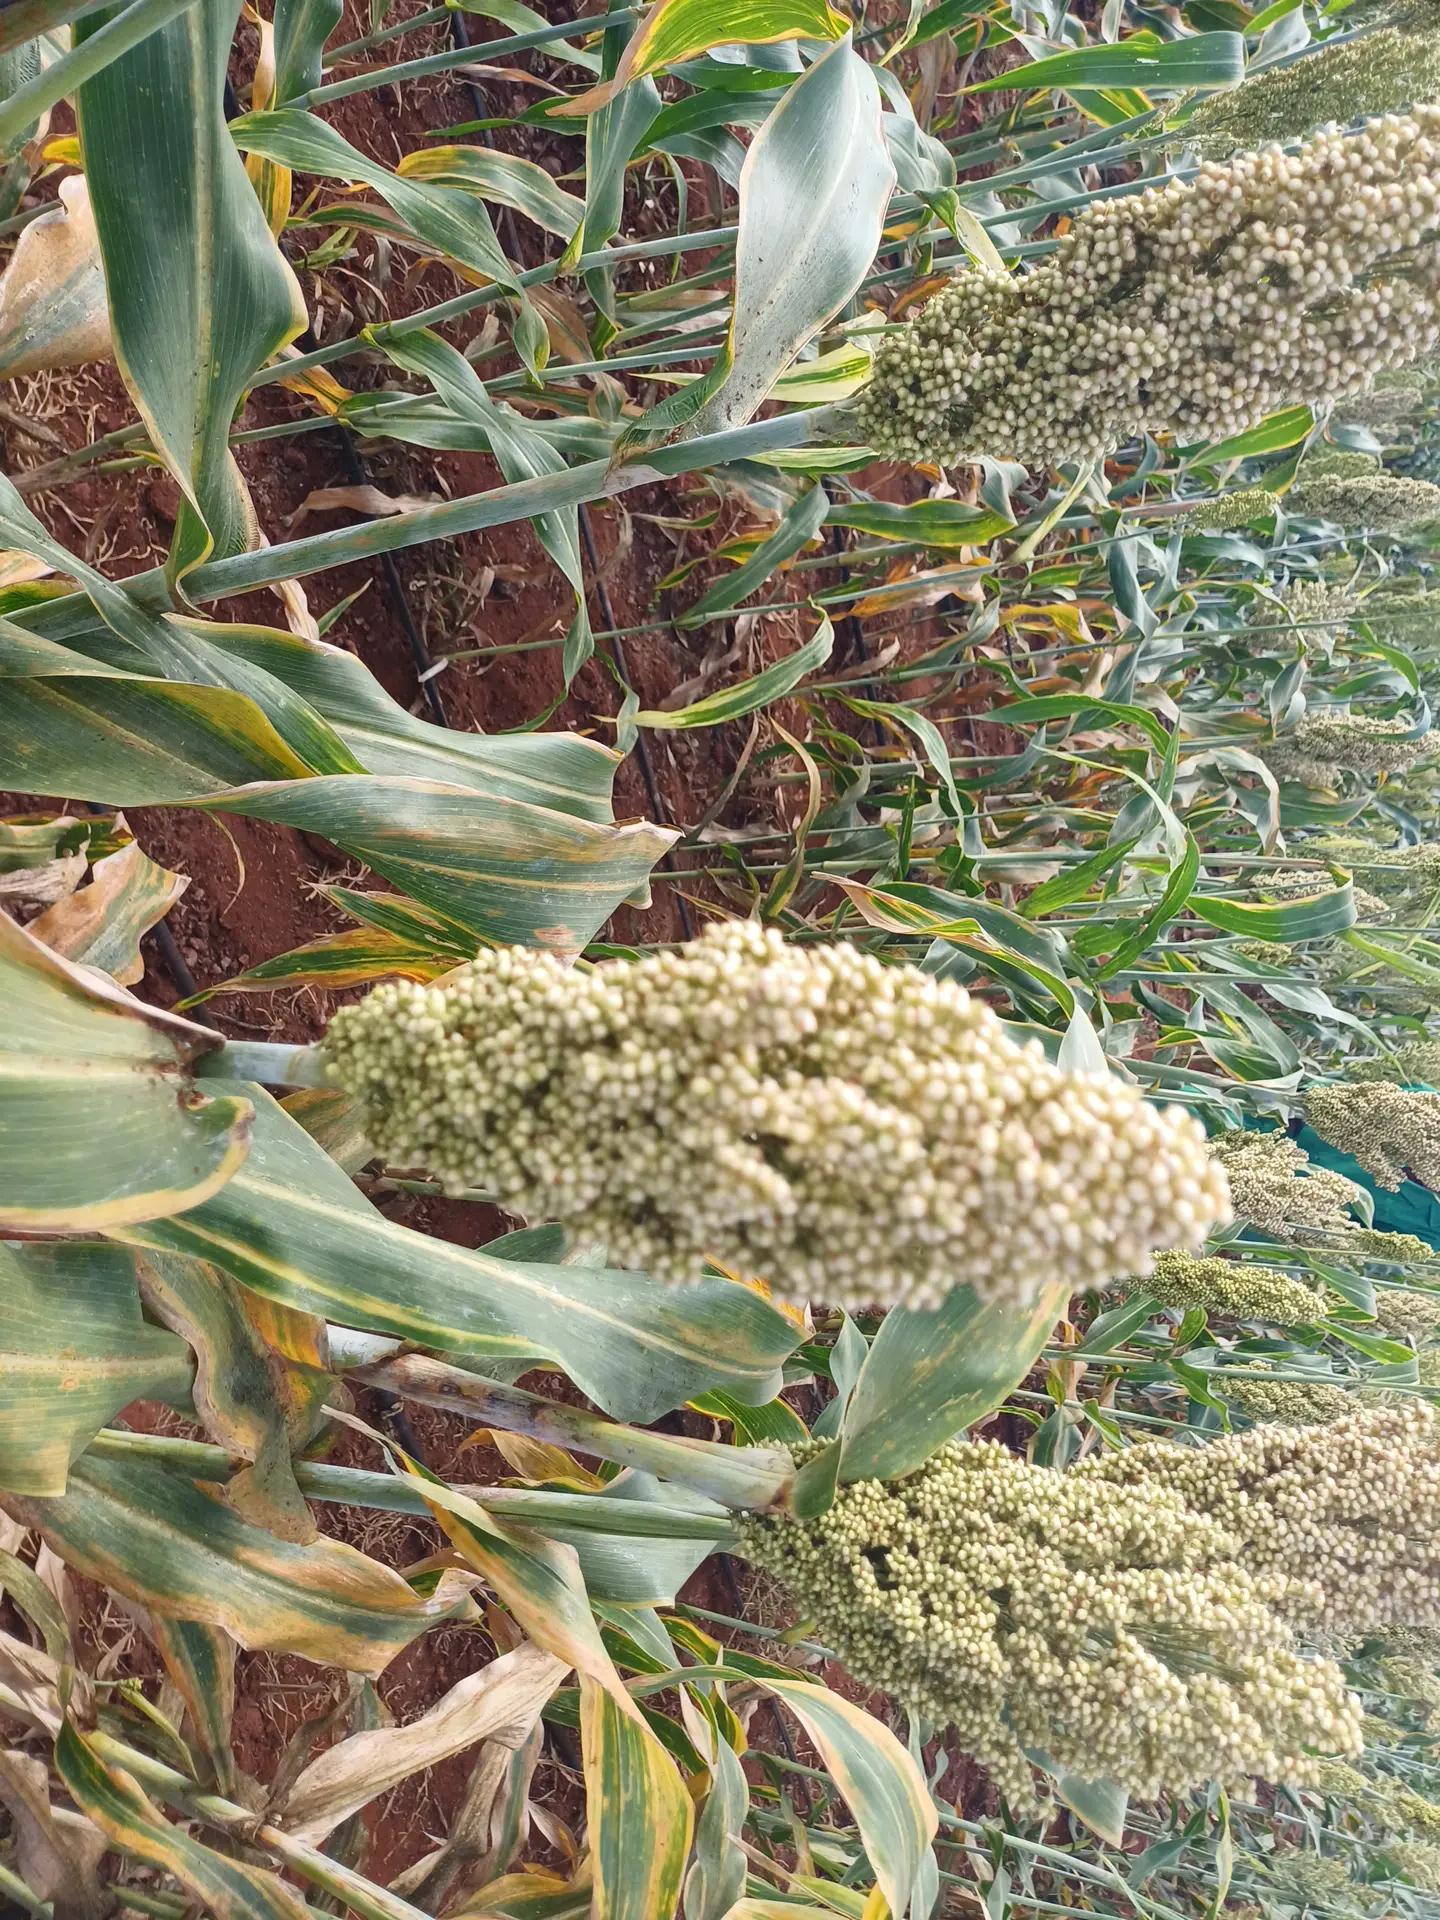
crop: sorghum
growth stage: filling grain
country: Kenya
